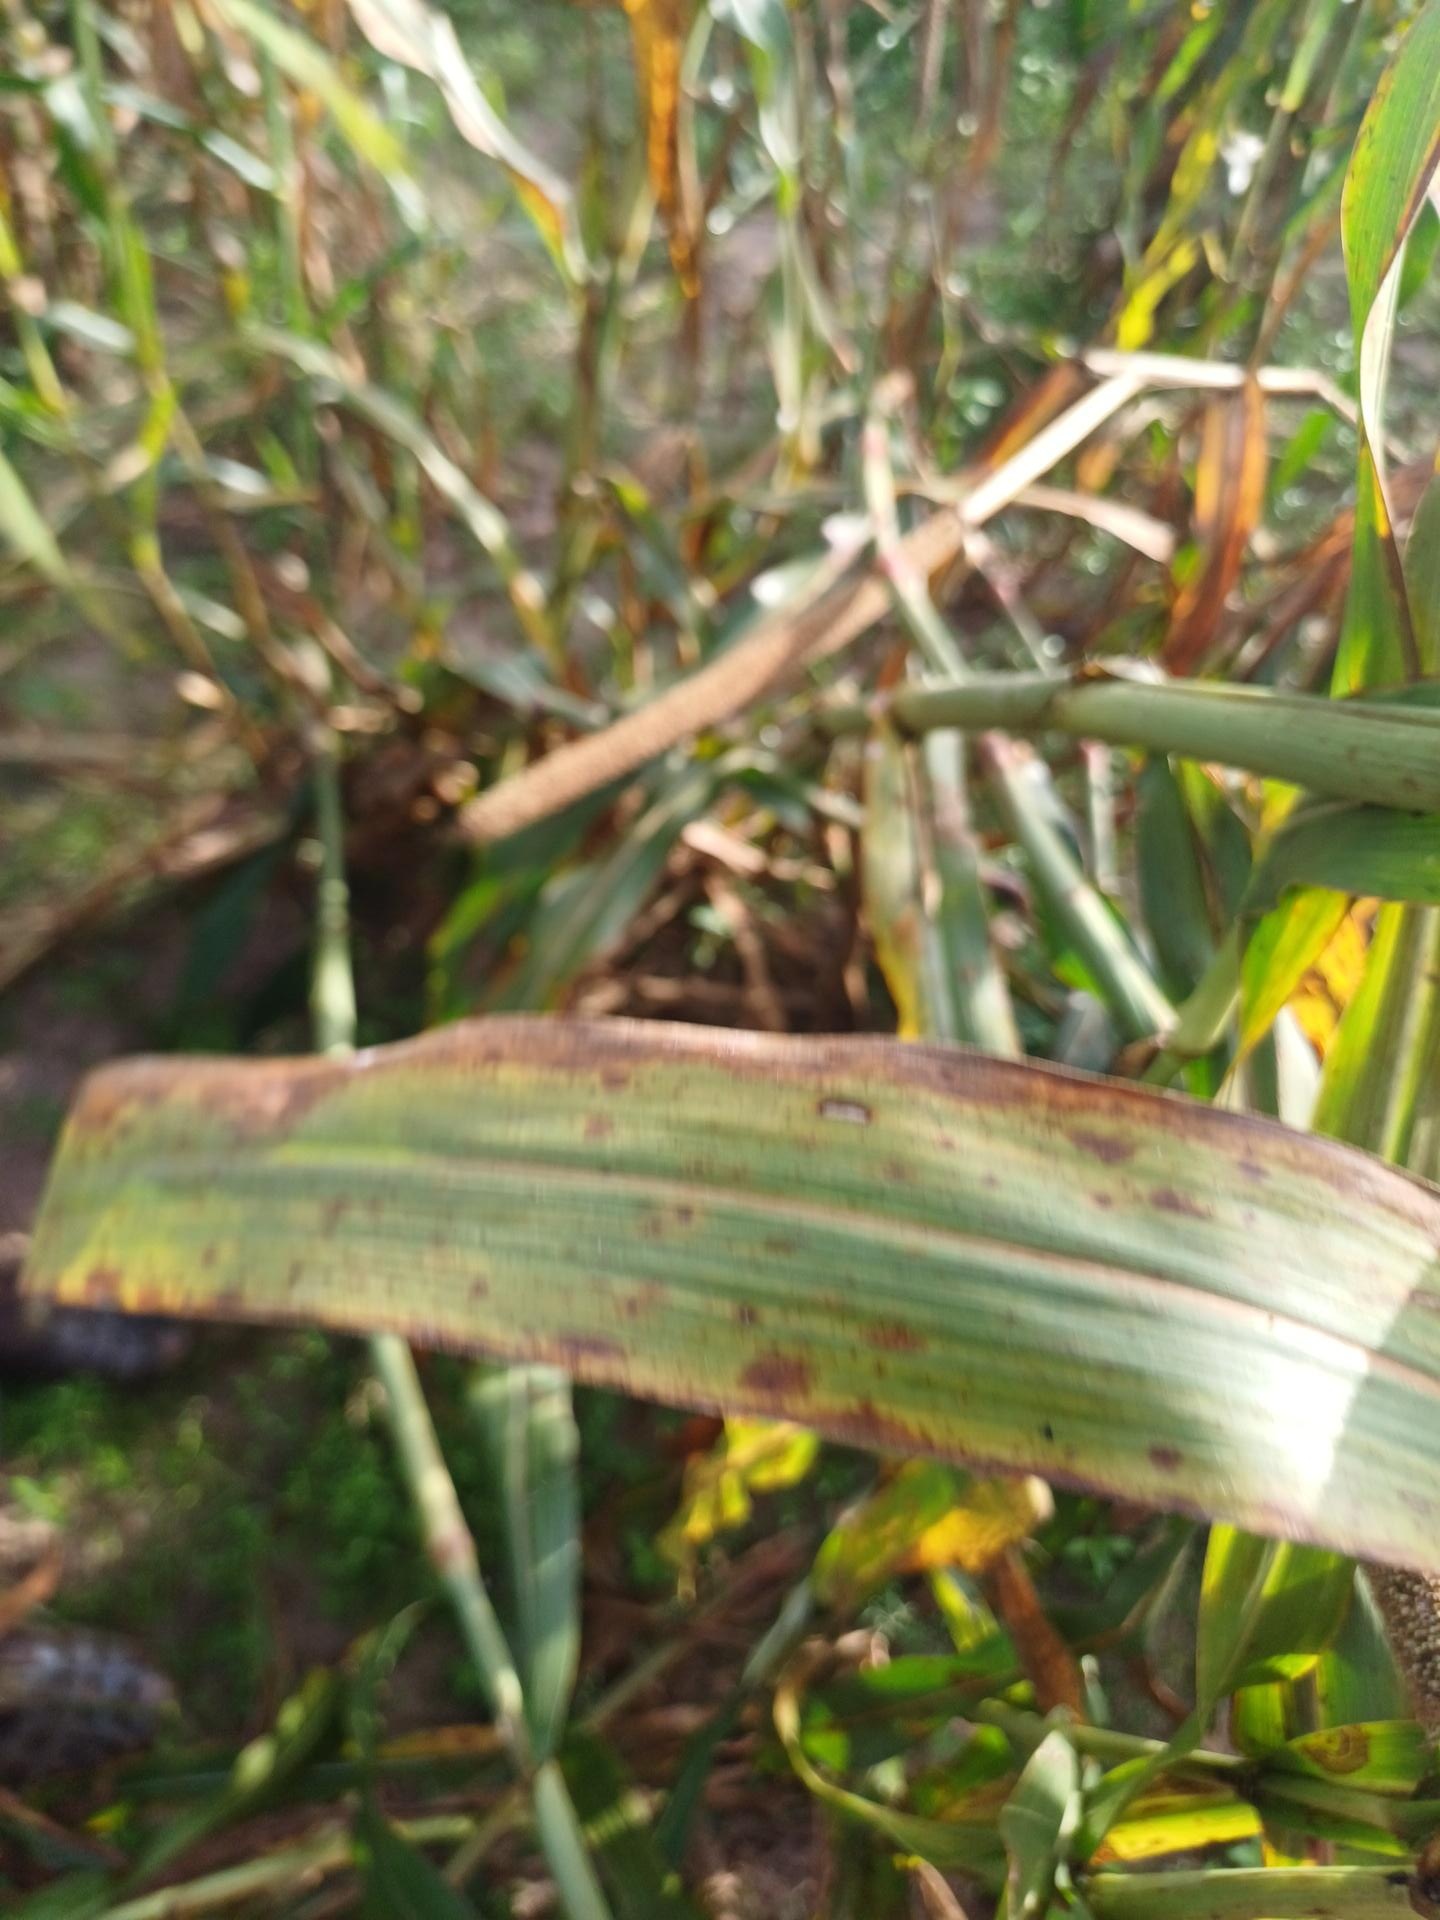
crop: pearl millet
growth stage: filling grain
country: Senegal
